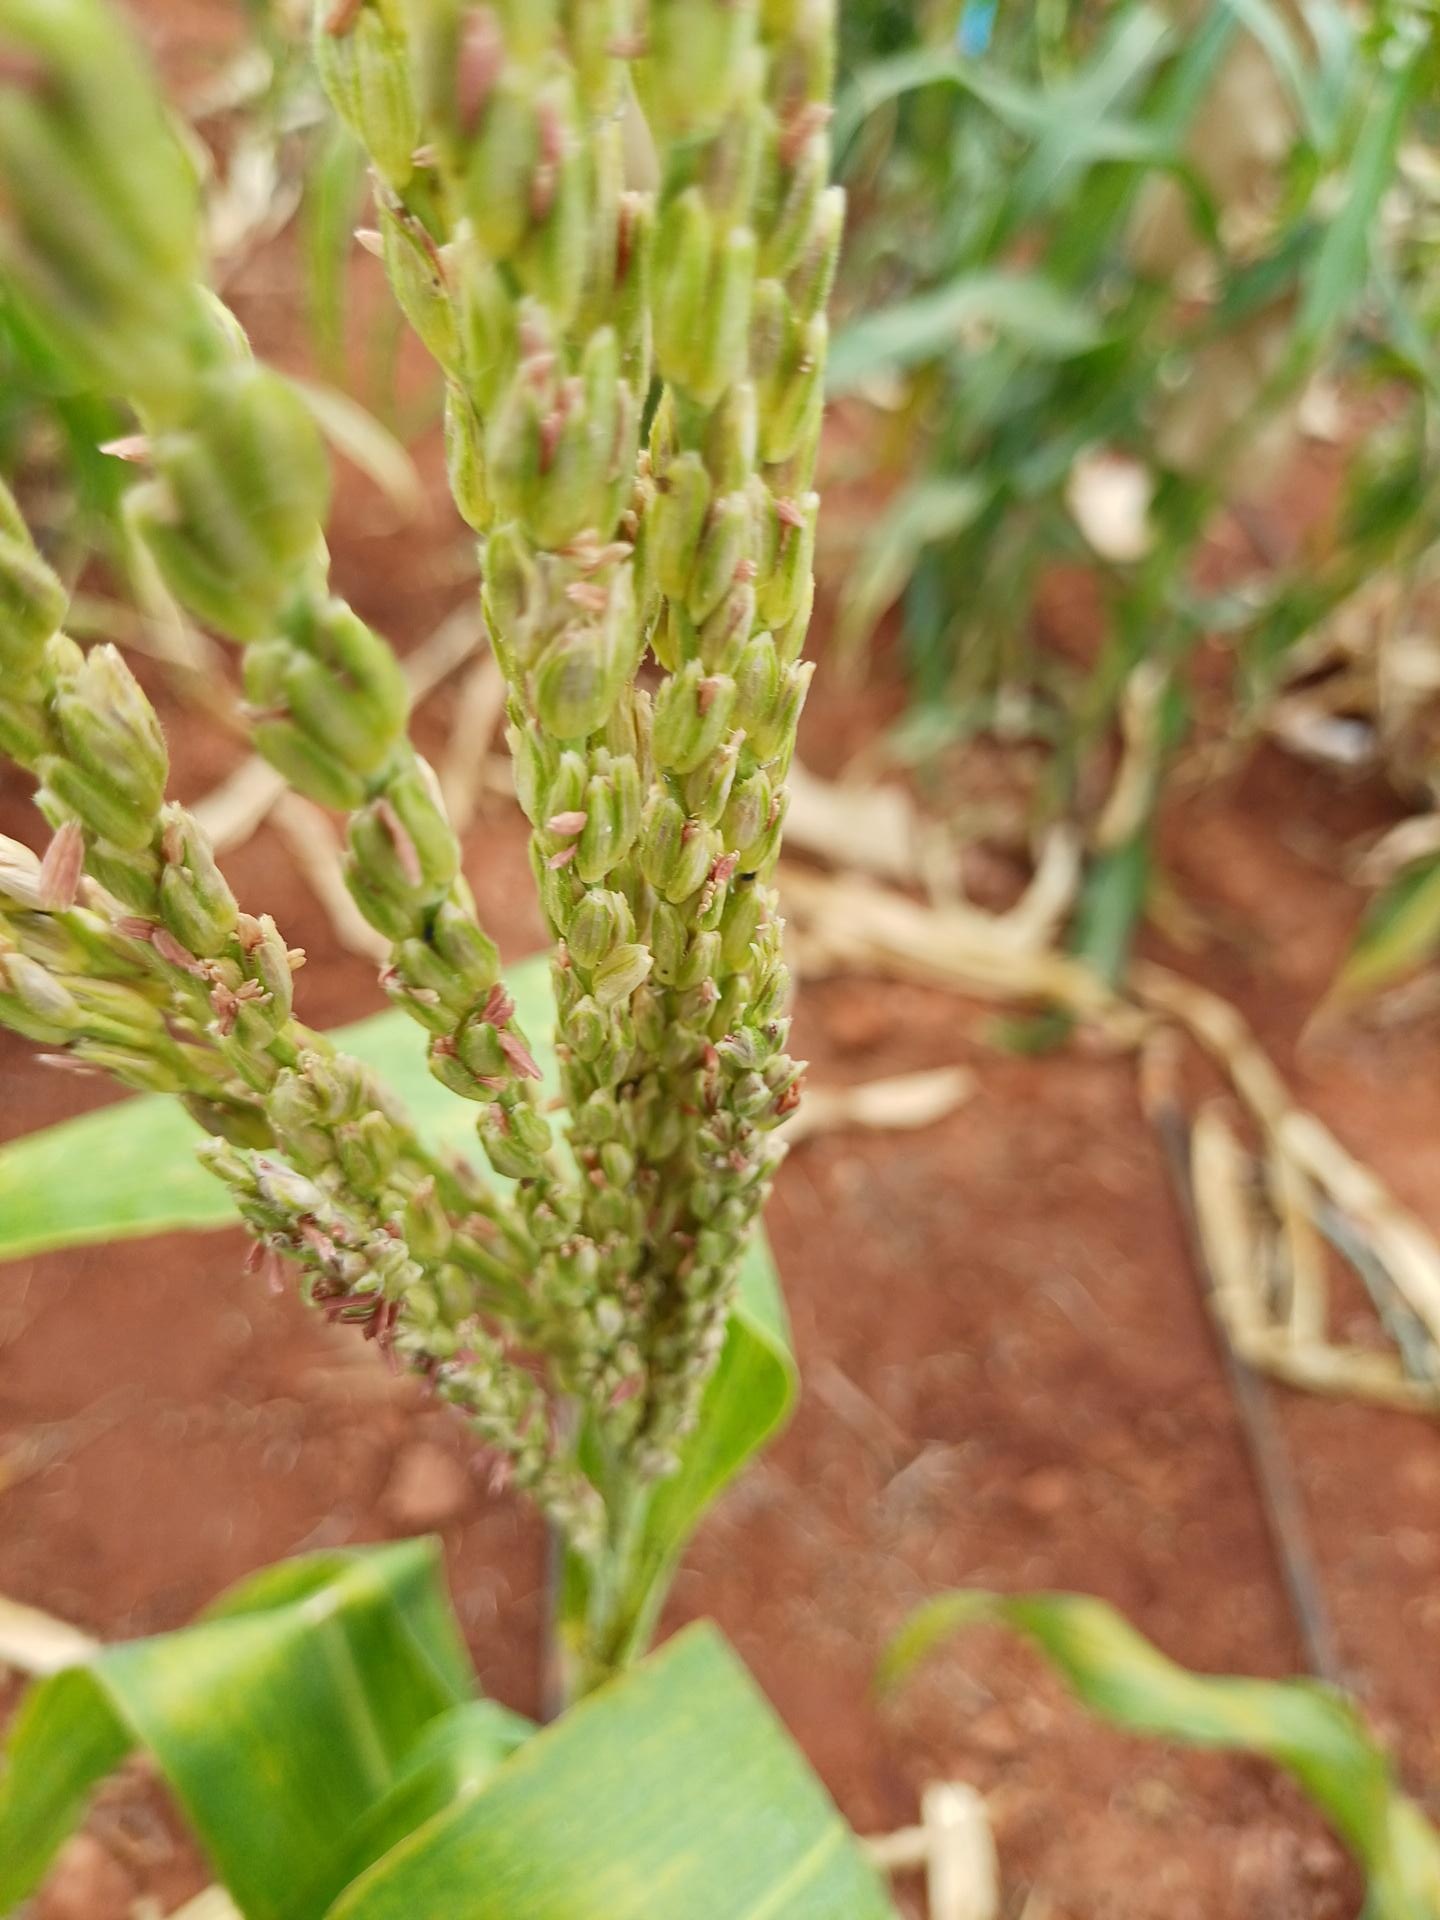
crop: maize
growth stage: flowering
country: Kenya
